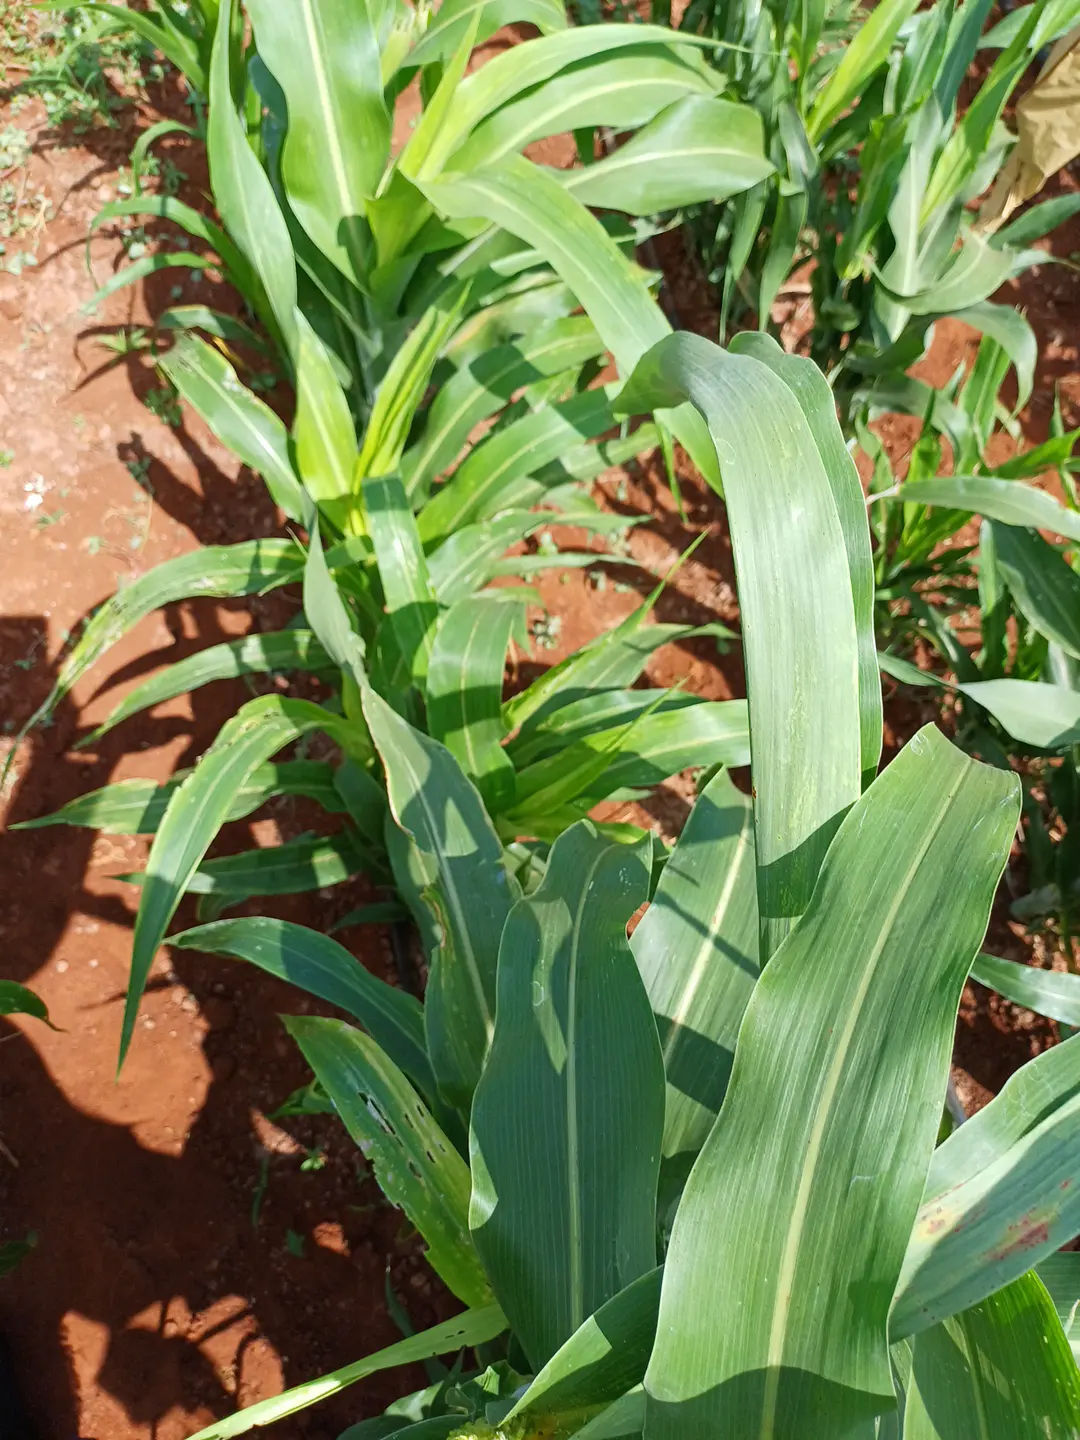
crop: sorghum
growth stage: heading tuber
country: Kenya
